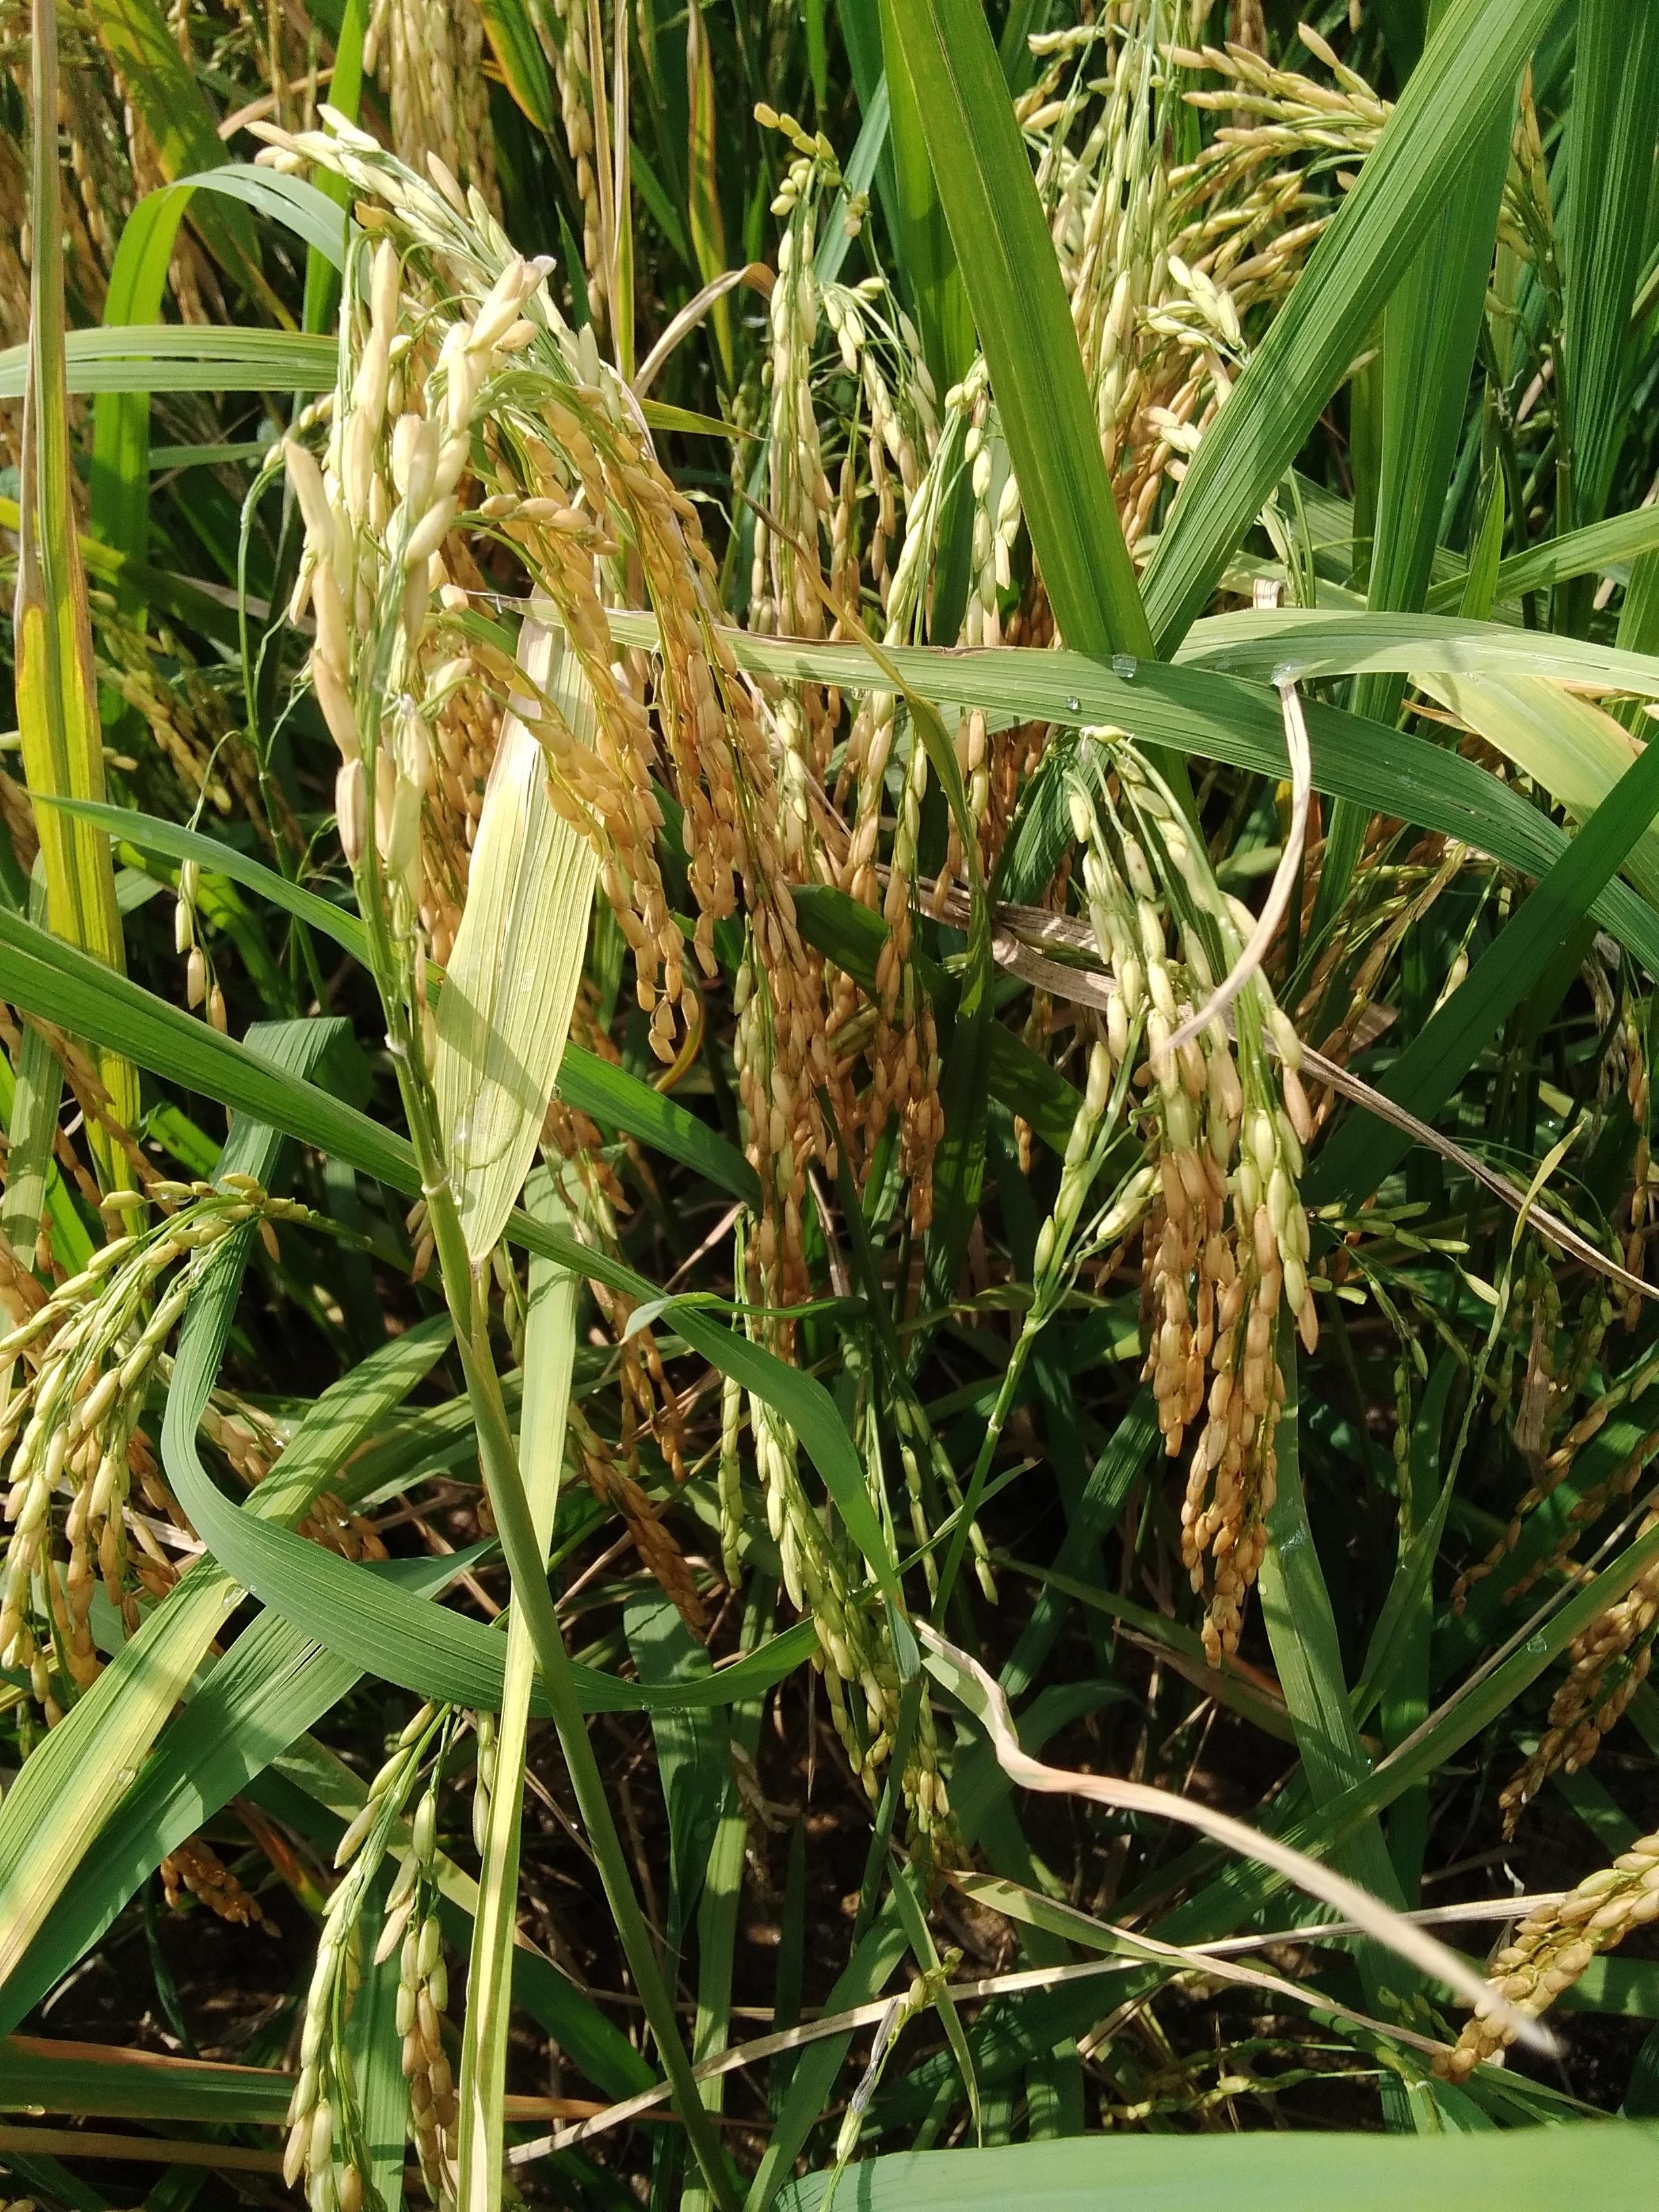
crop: rice
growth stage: ripening
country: Nigeria
